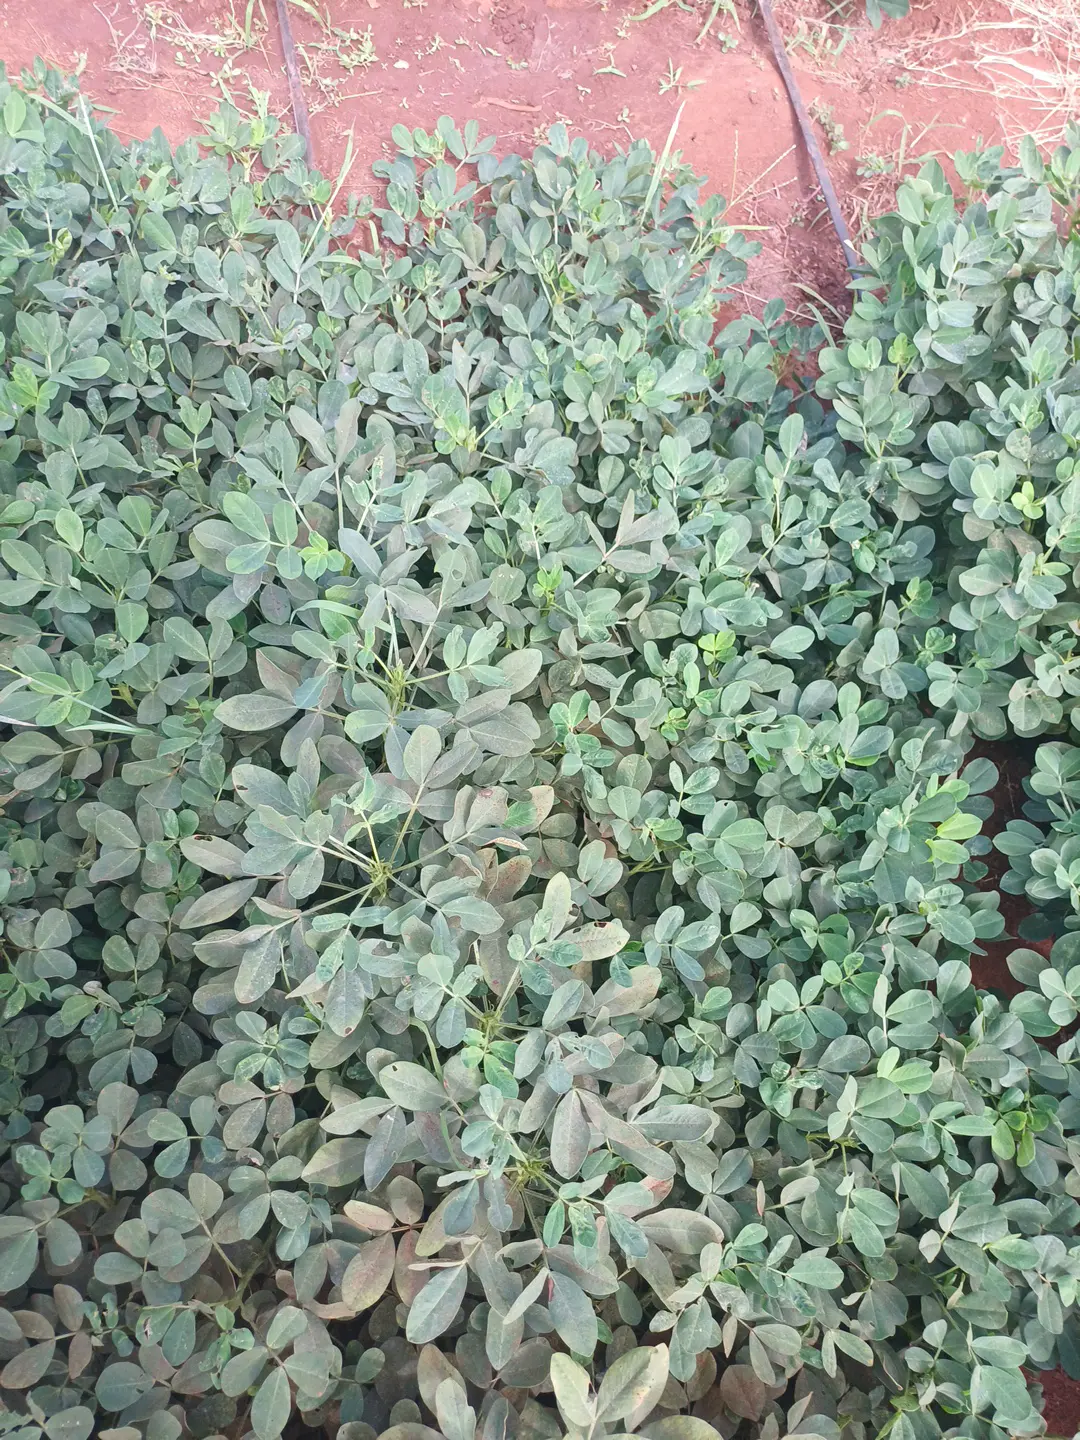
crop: groundnut
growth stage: pegging
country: Kenya
